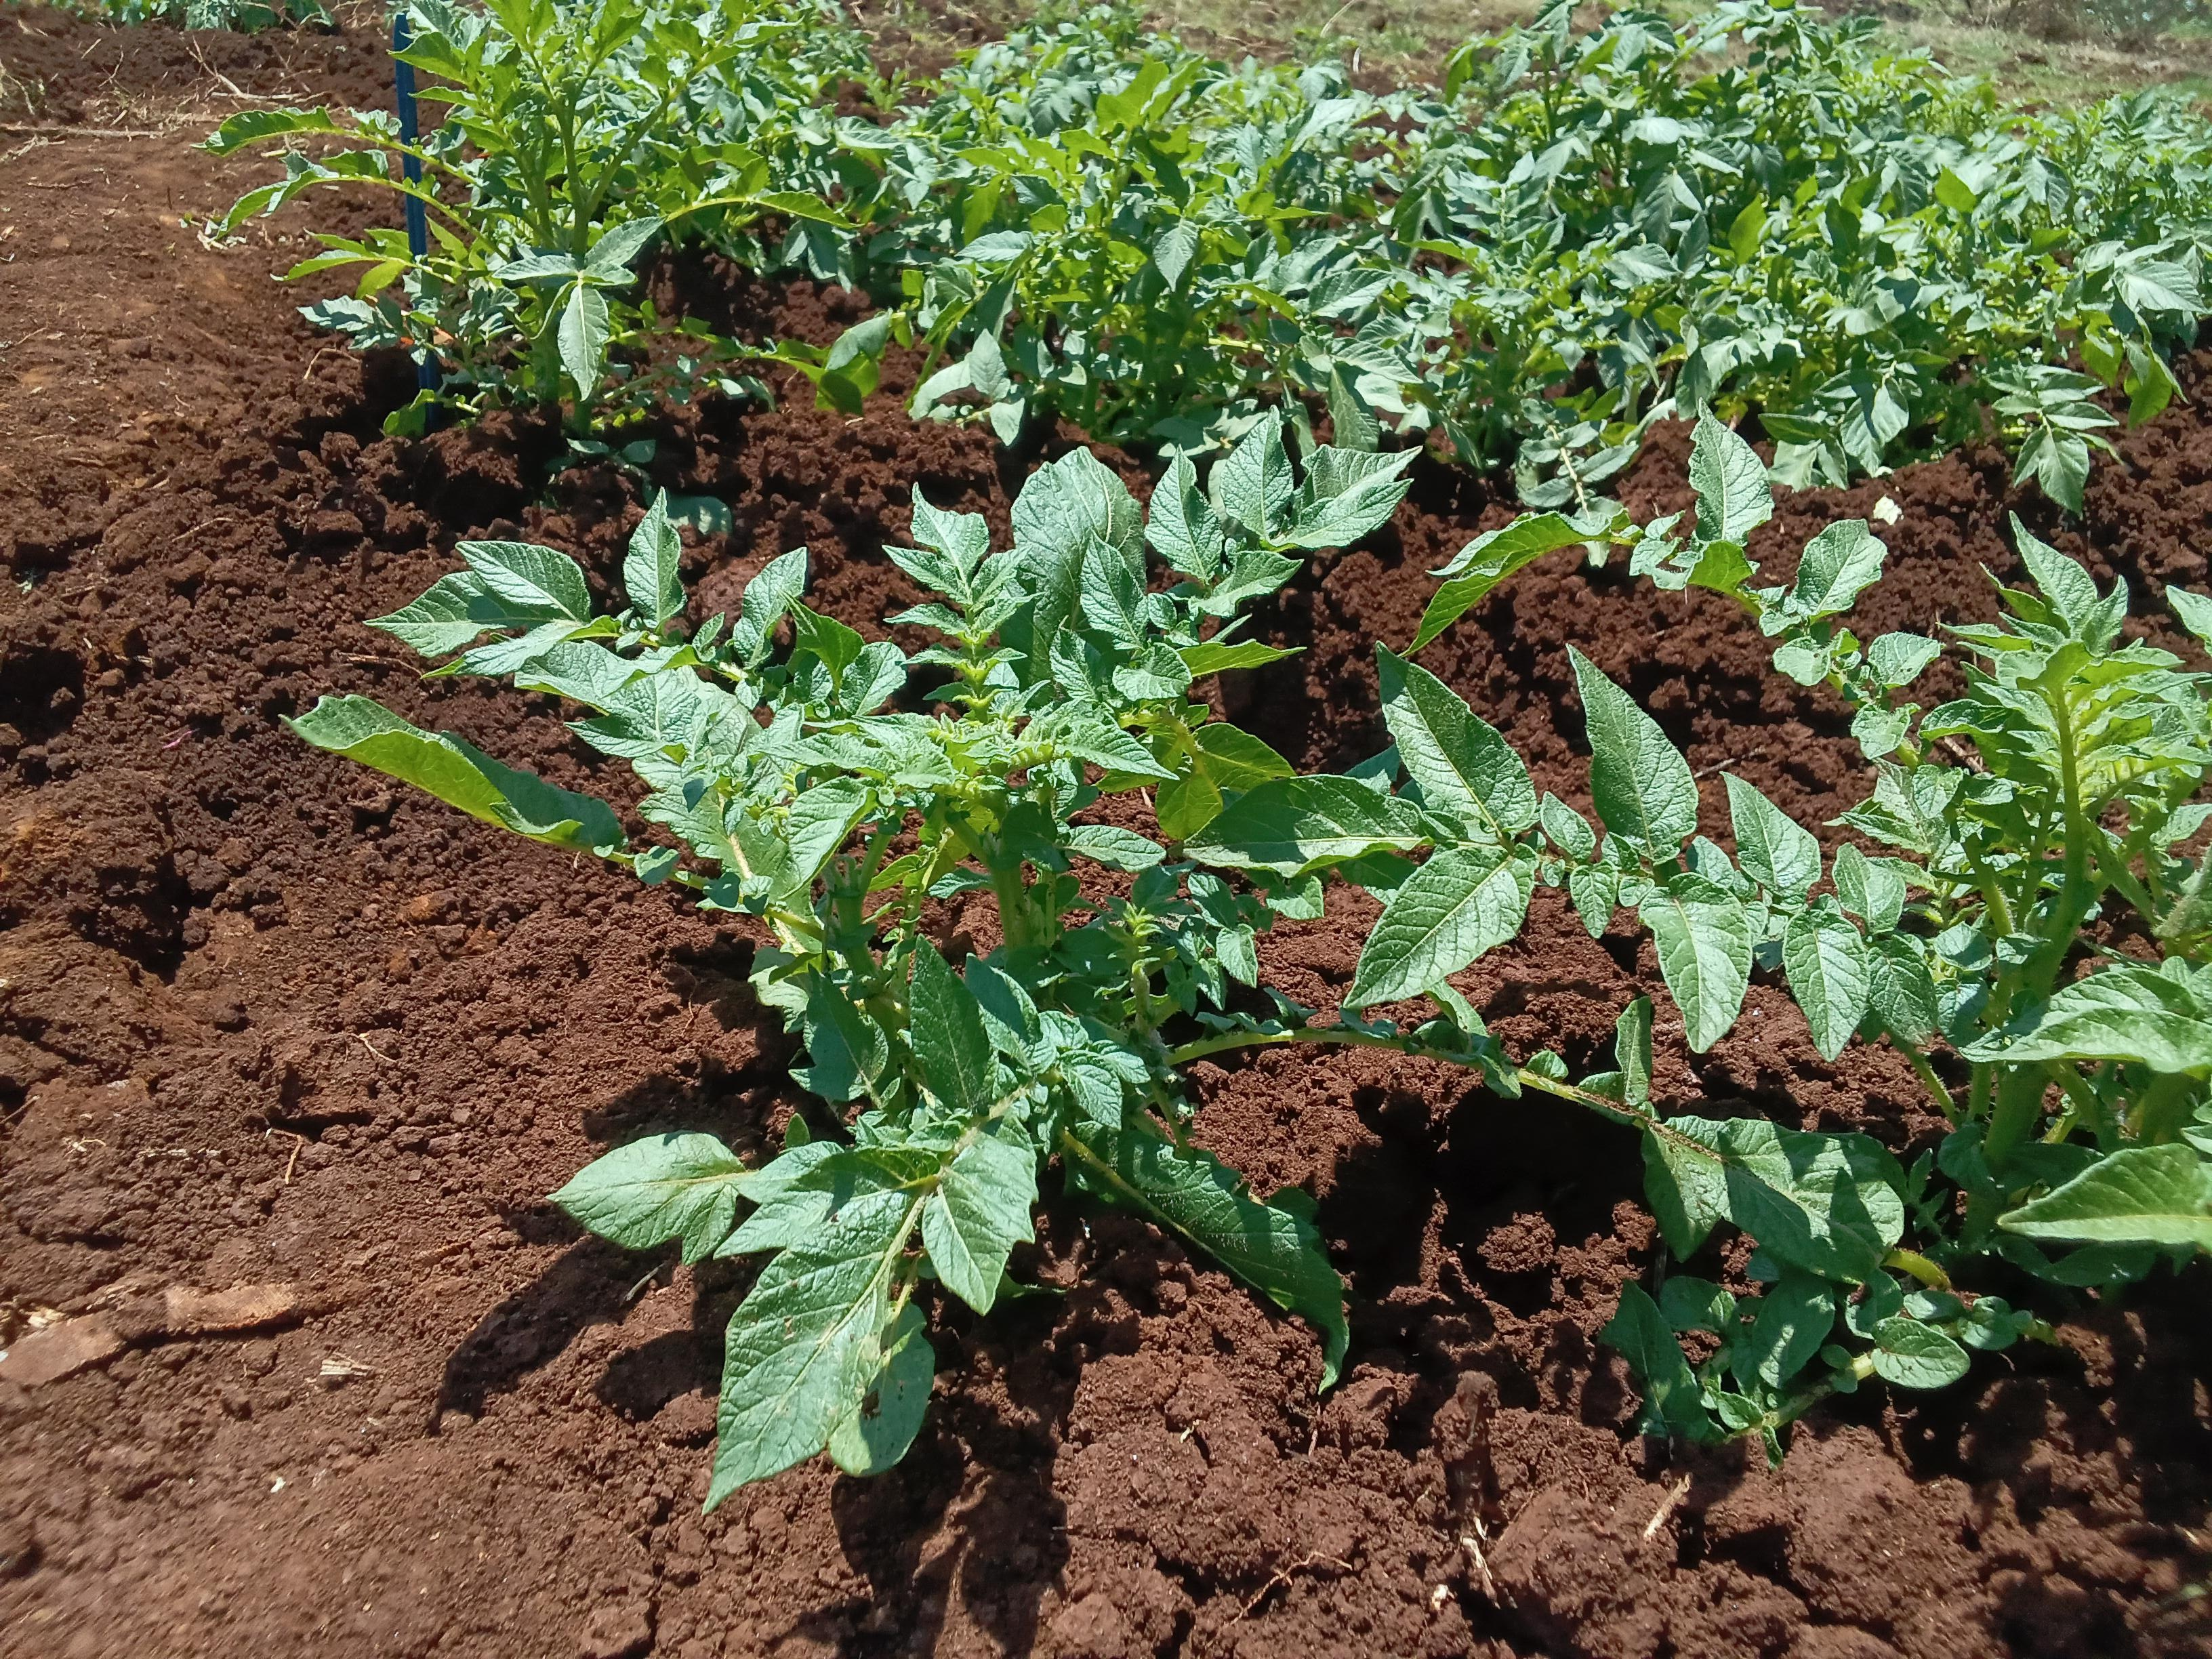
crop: potato
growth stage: vegetative
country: Kenya
